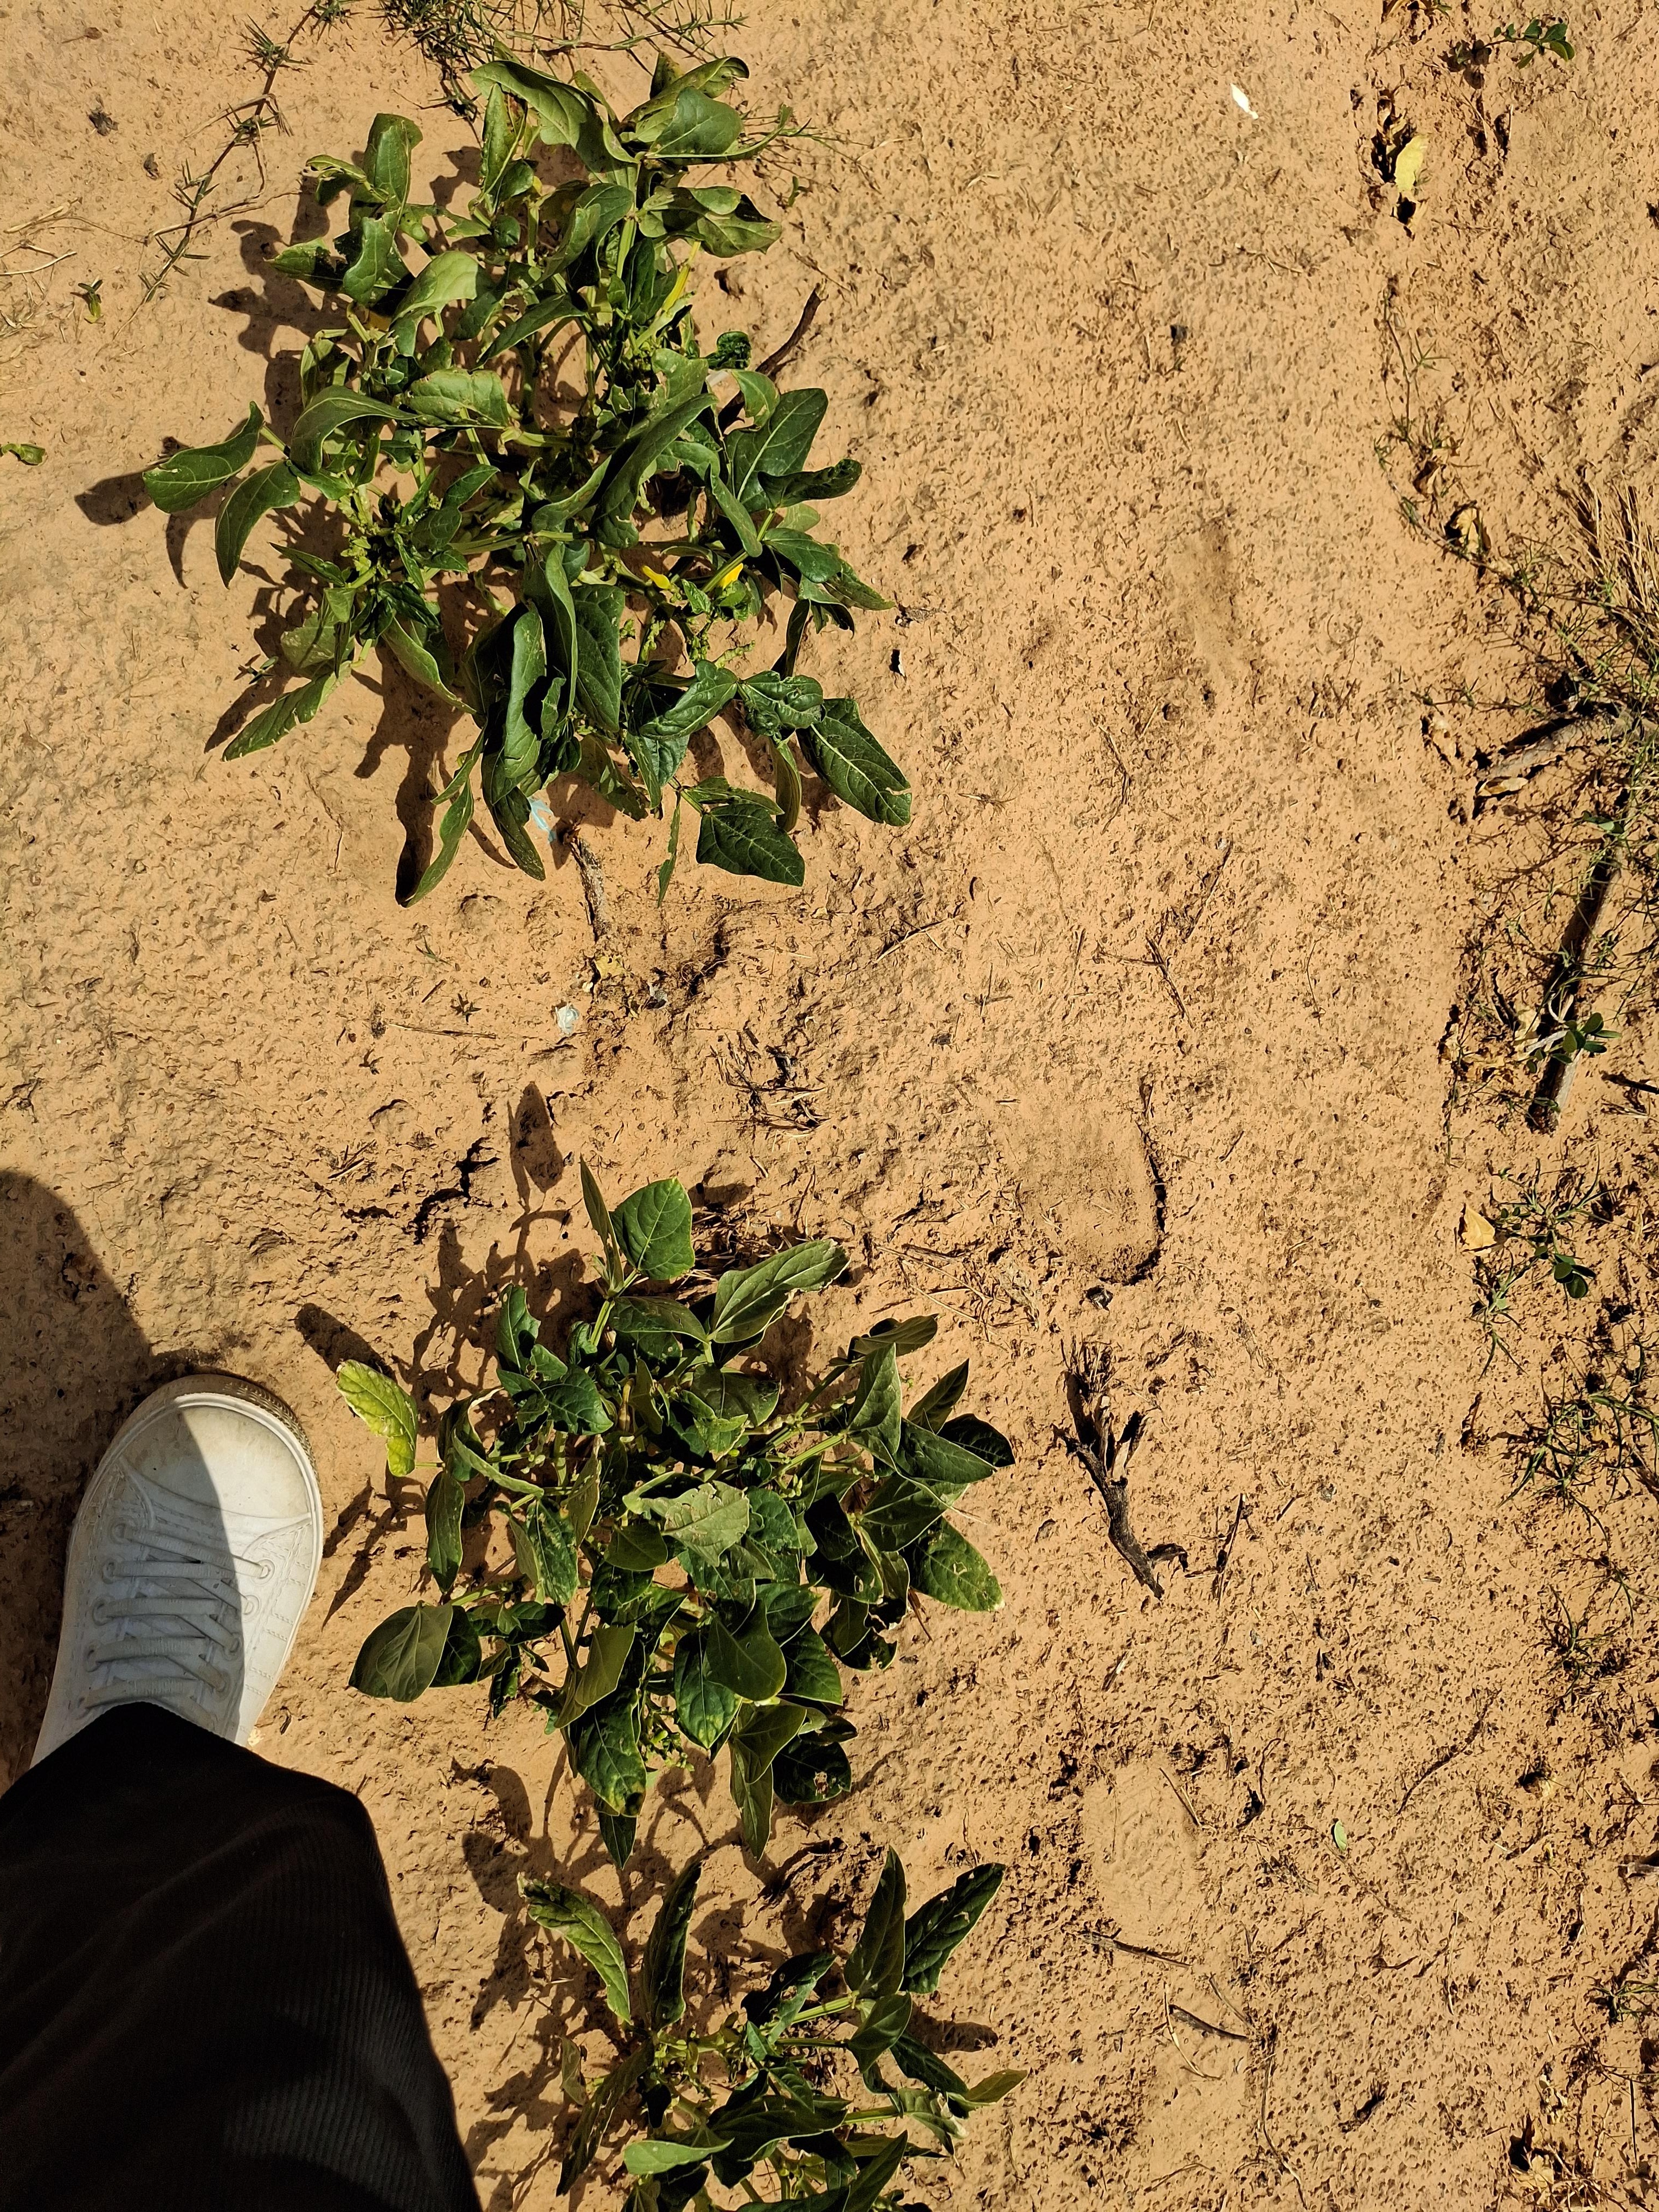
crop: cowpea
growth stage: harvest maturity
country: Nigeria
